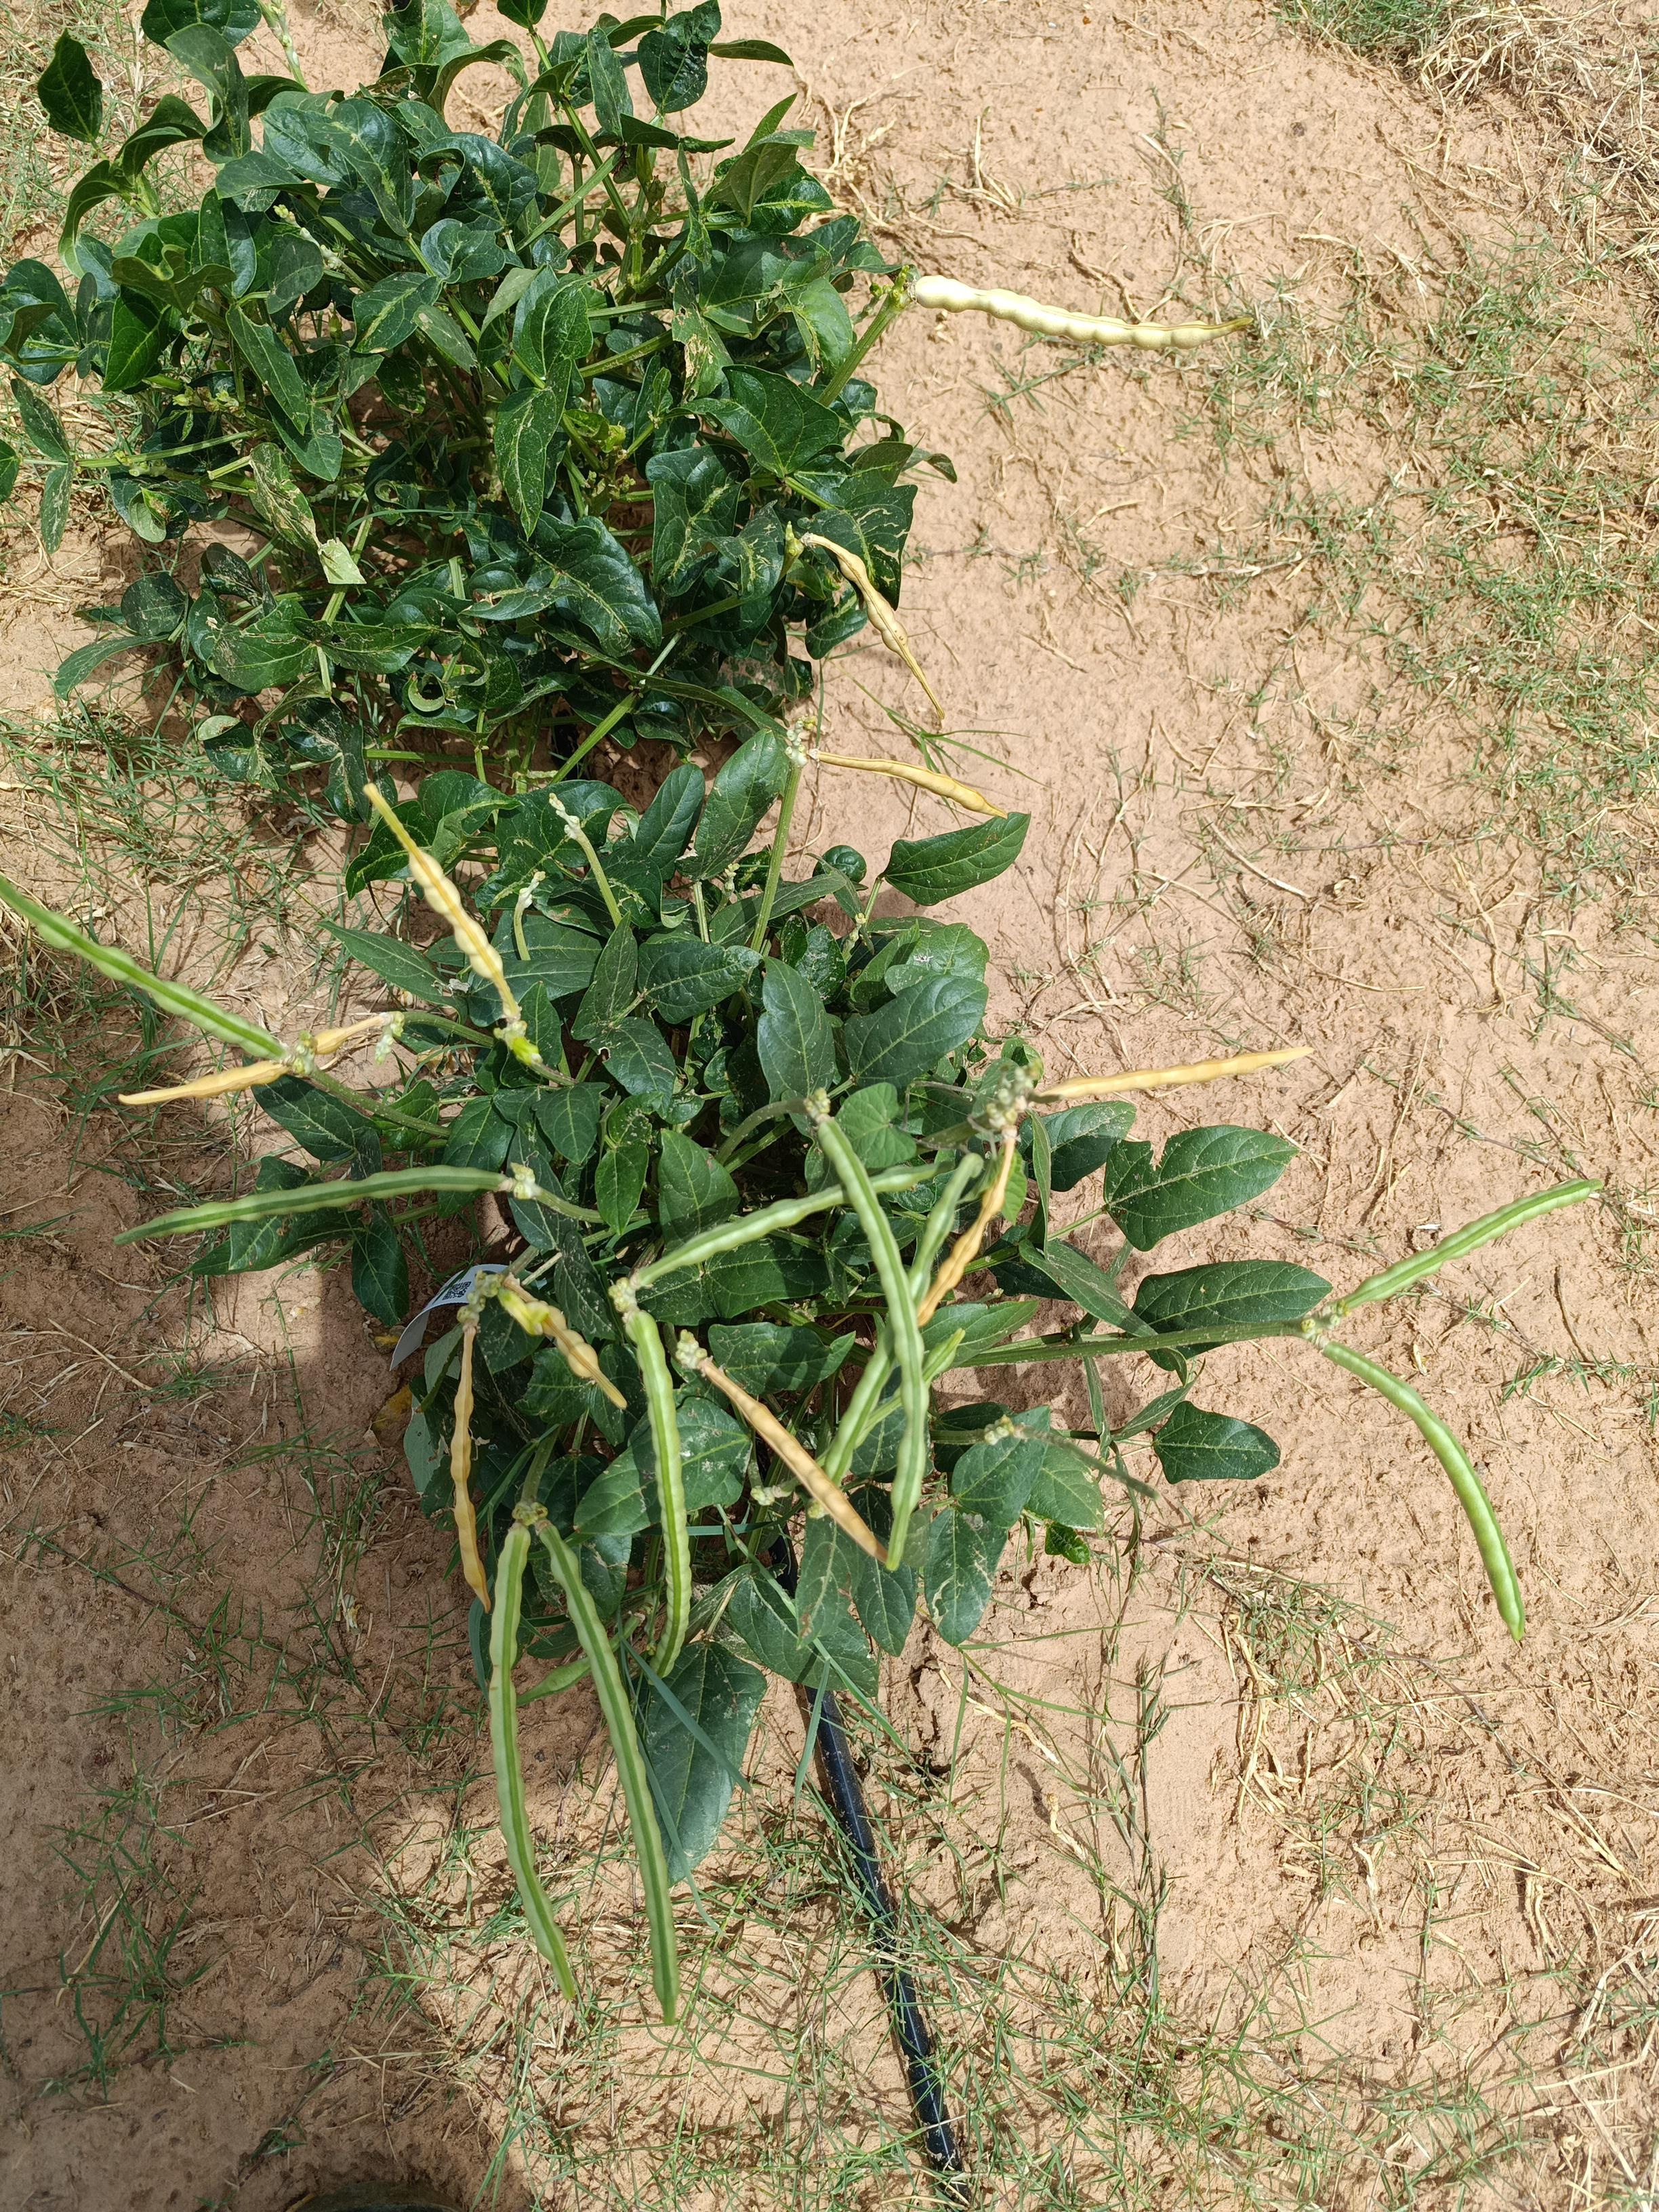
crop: cowpea
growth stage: development pod
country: Nigeria
